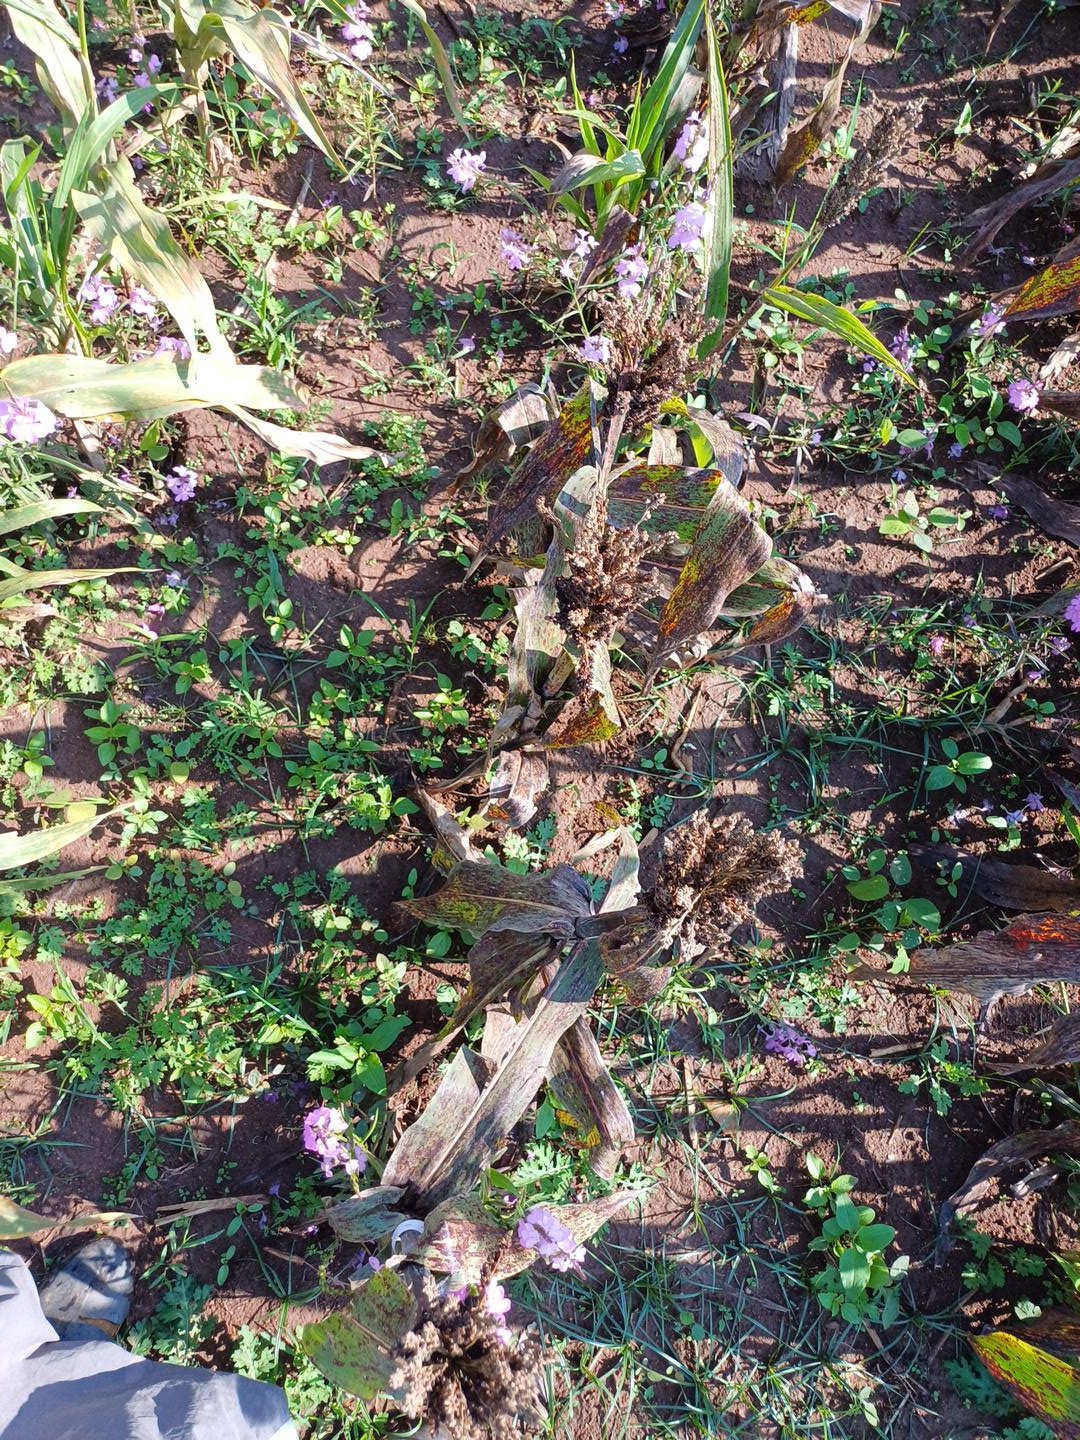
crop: sorghum
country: Kenya
